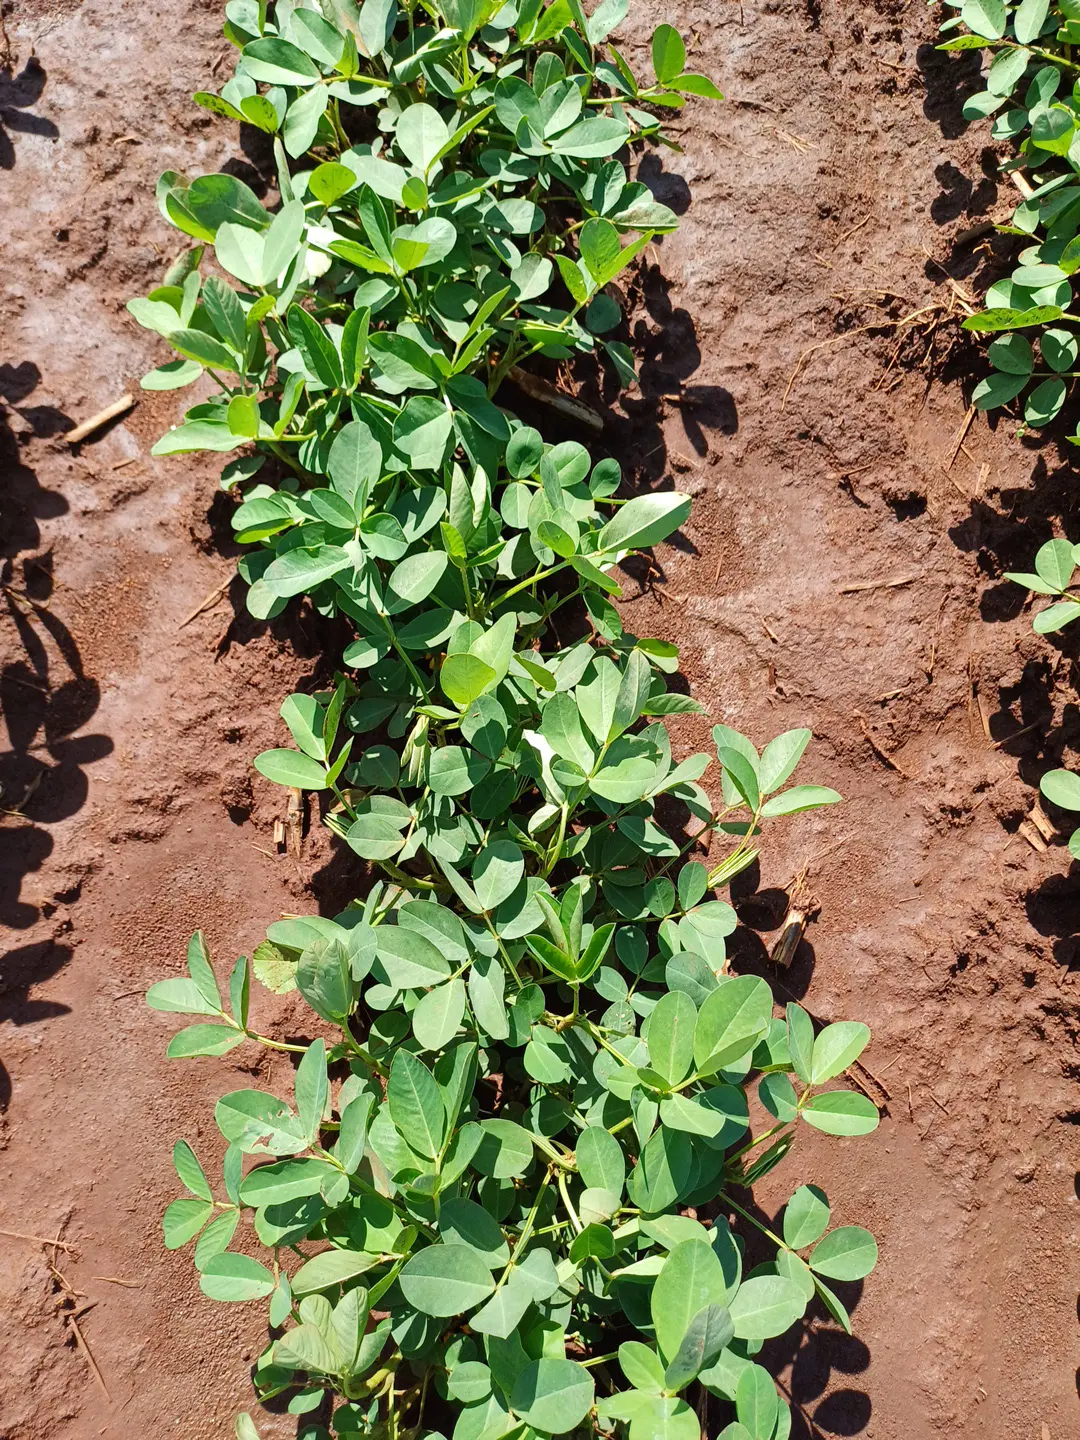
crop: groundnut
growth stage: flowering
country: Kenya
